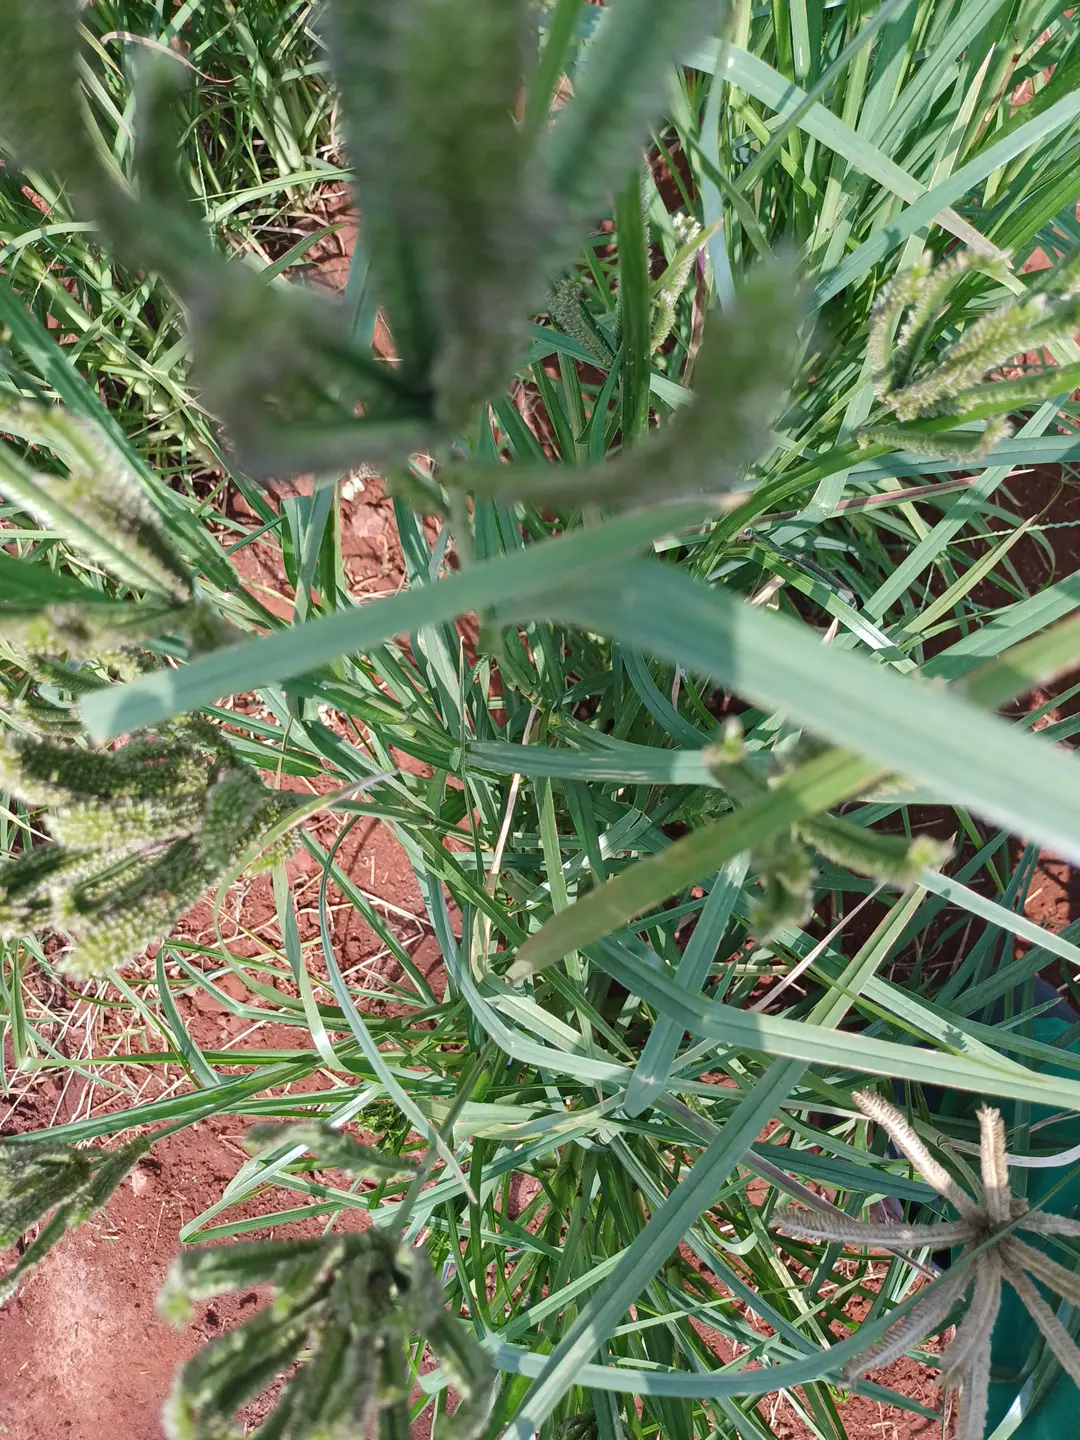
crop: finger millet
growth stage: filling grain
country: Kenya
